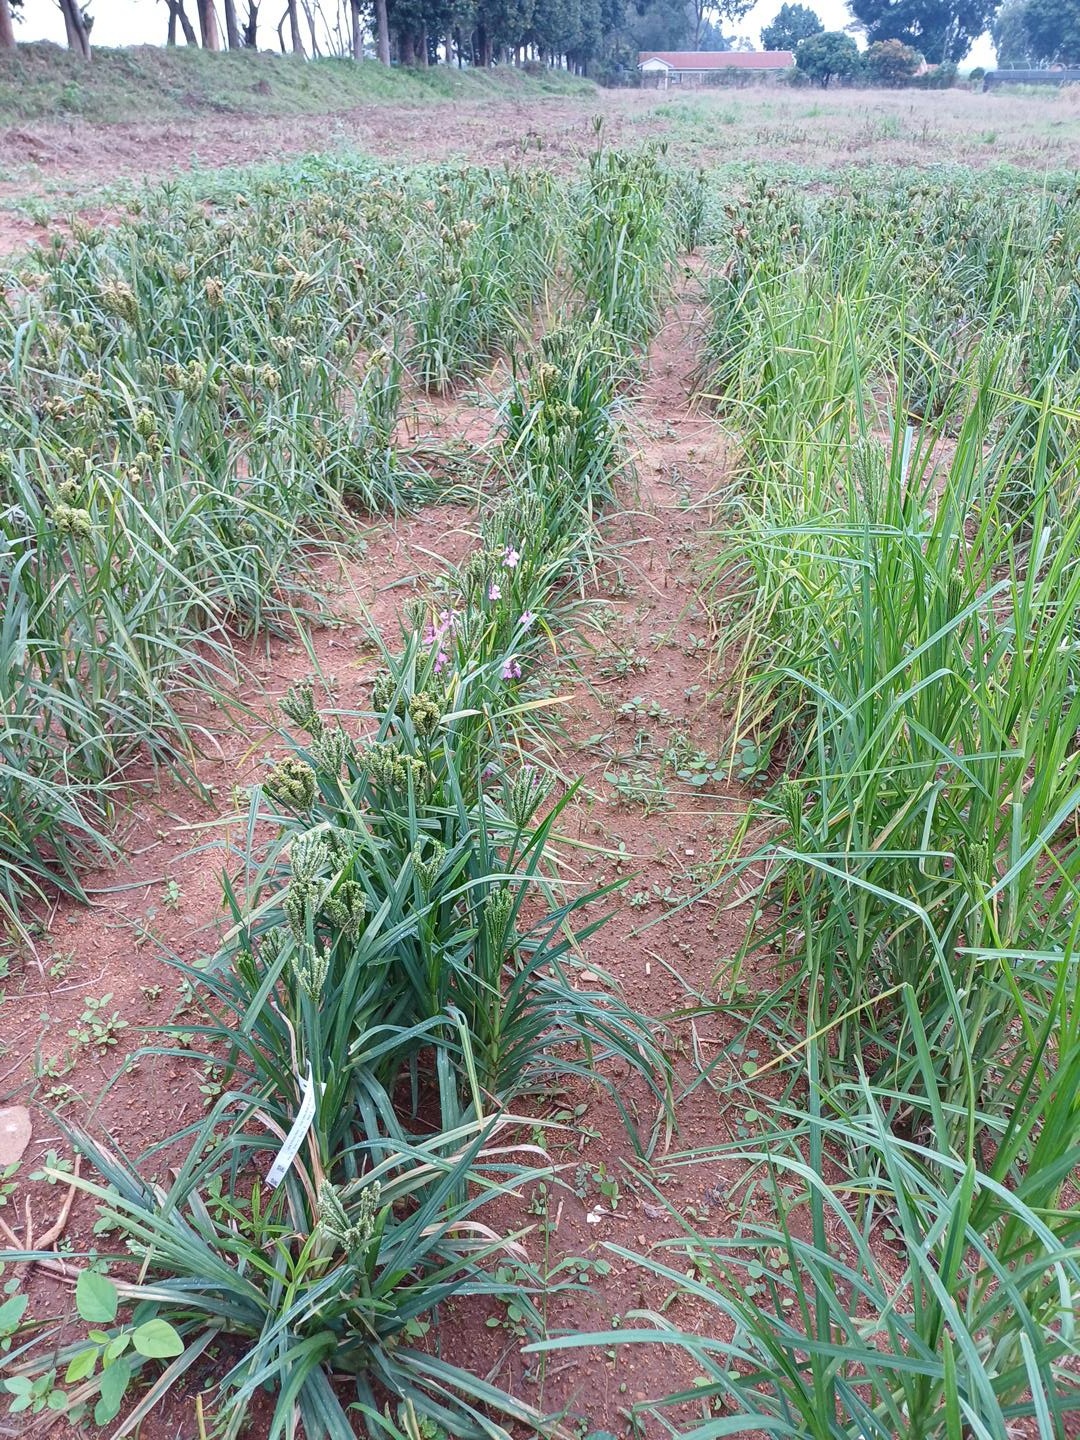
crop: finger millet
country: Kenya
